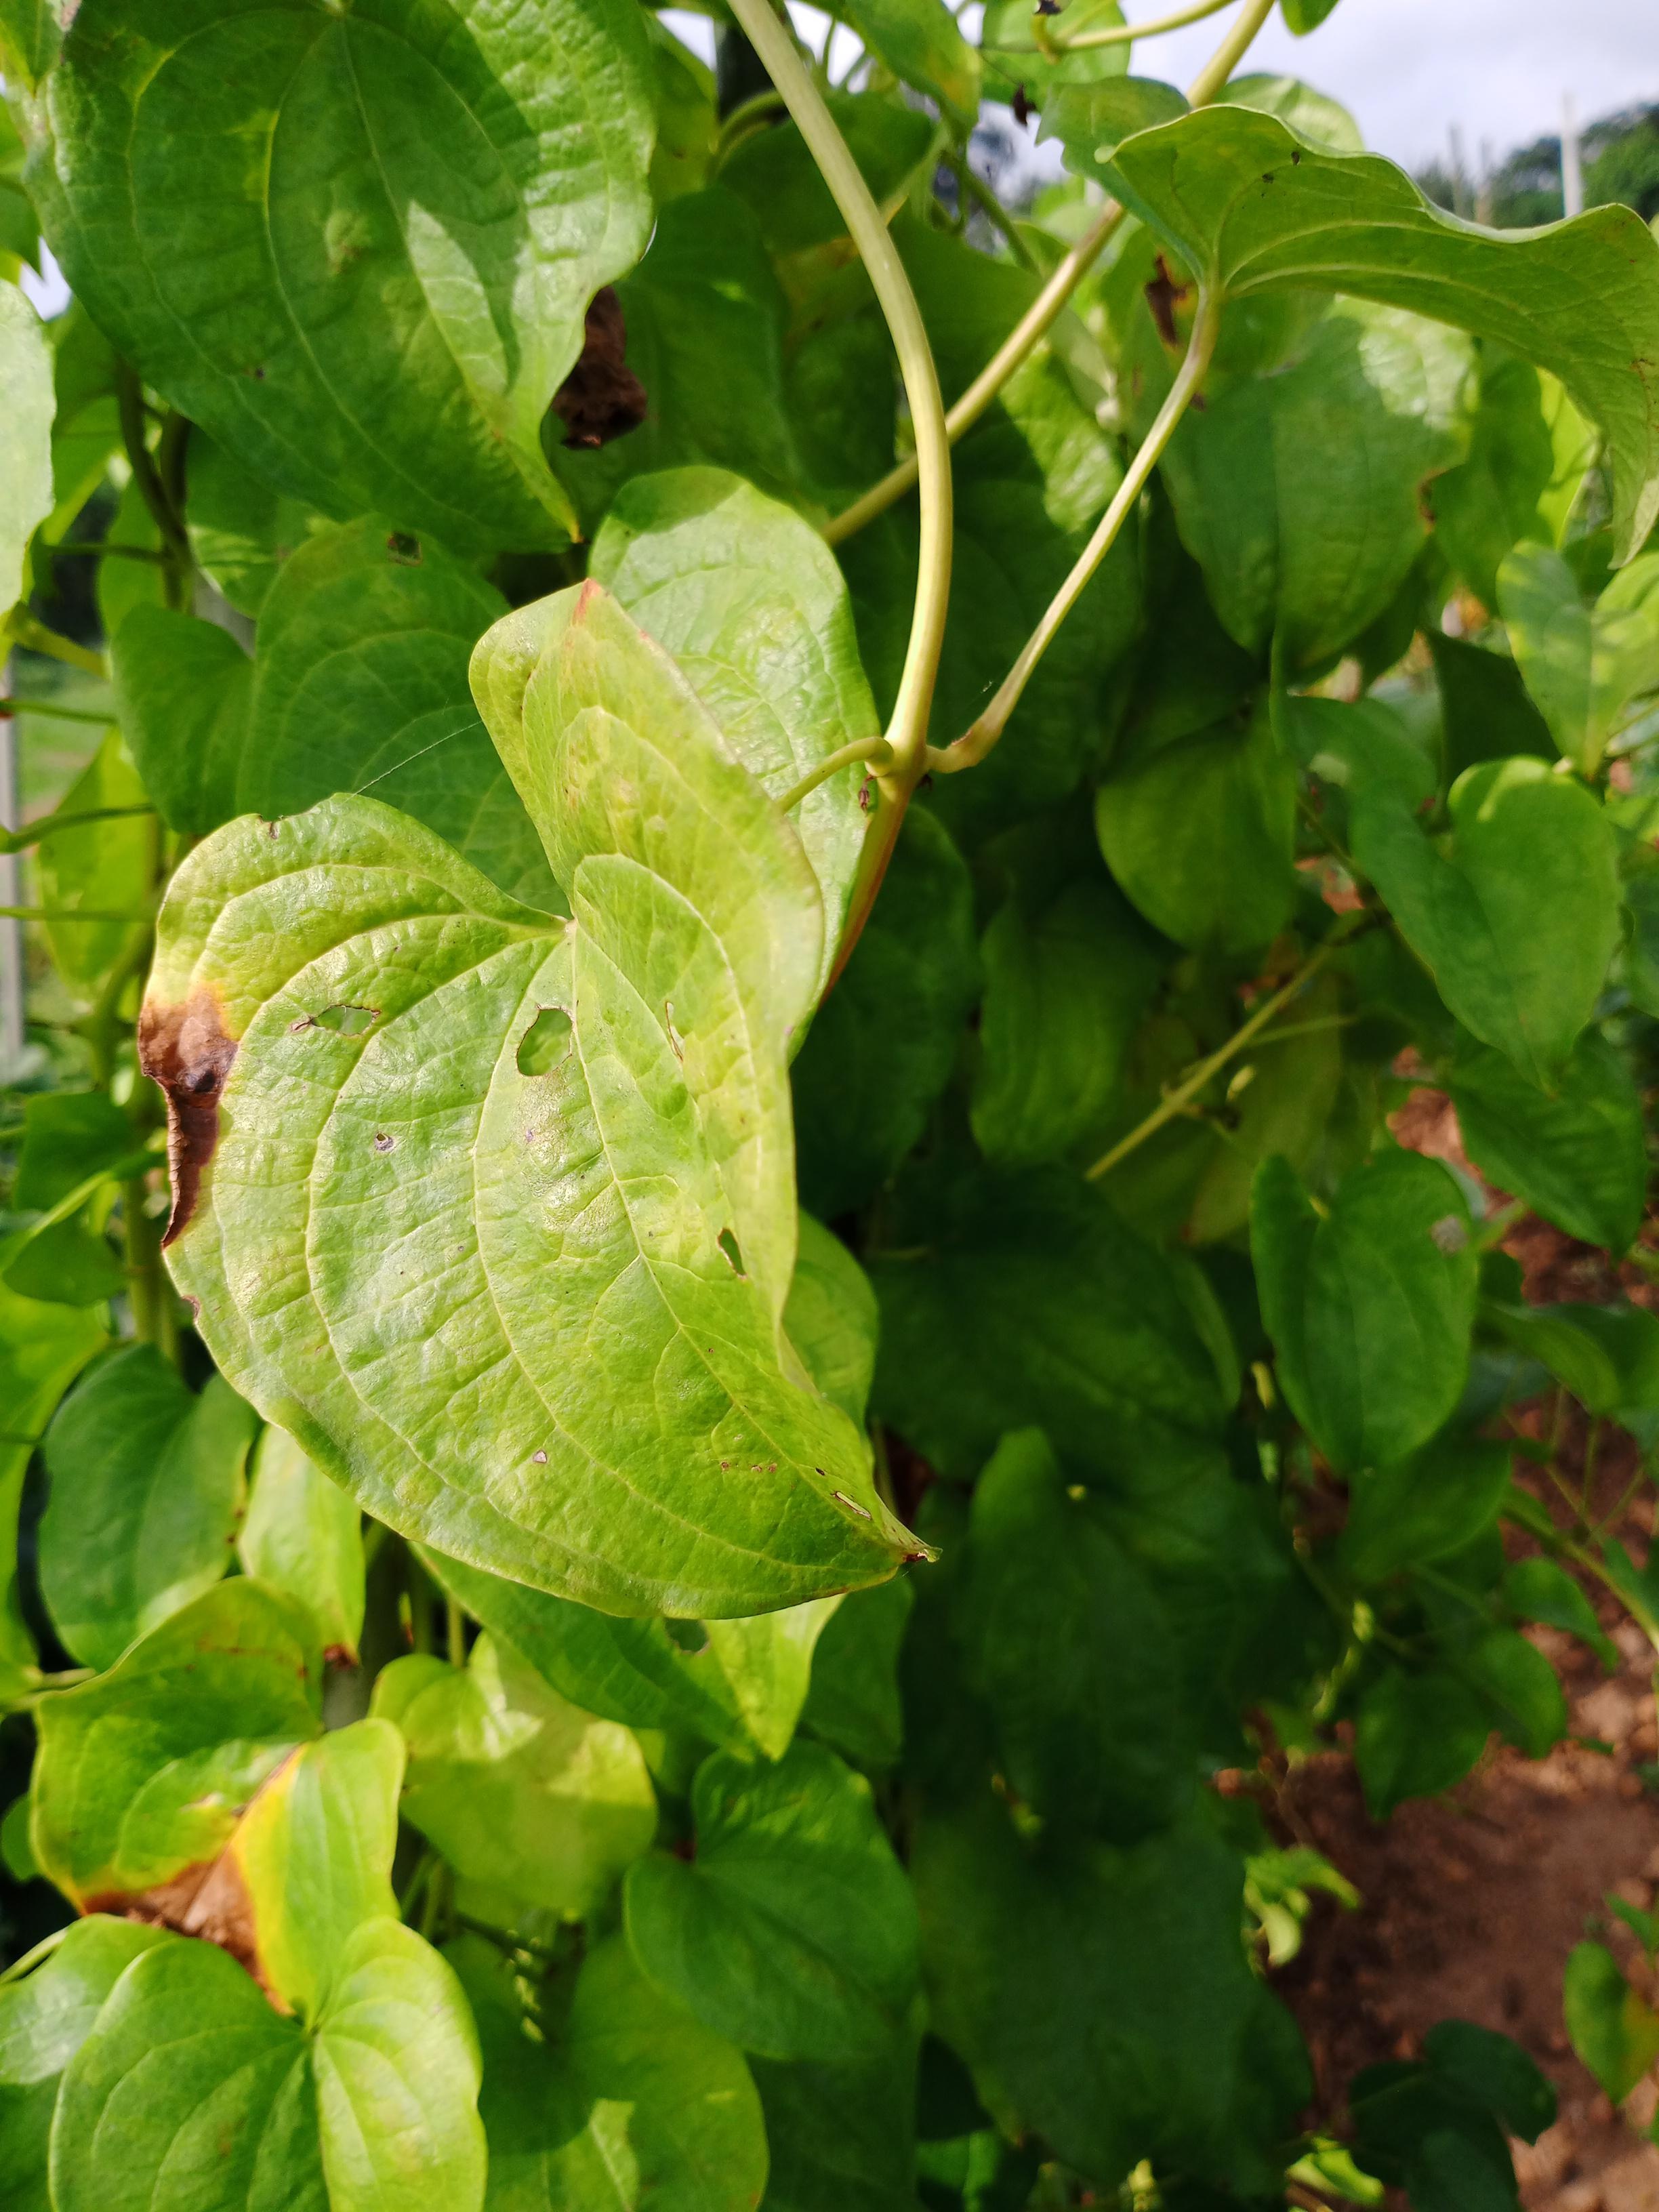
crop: yam
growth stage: vegetative
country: Nigeria
